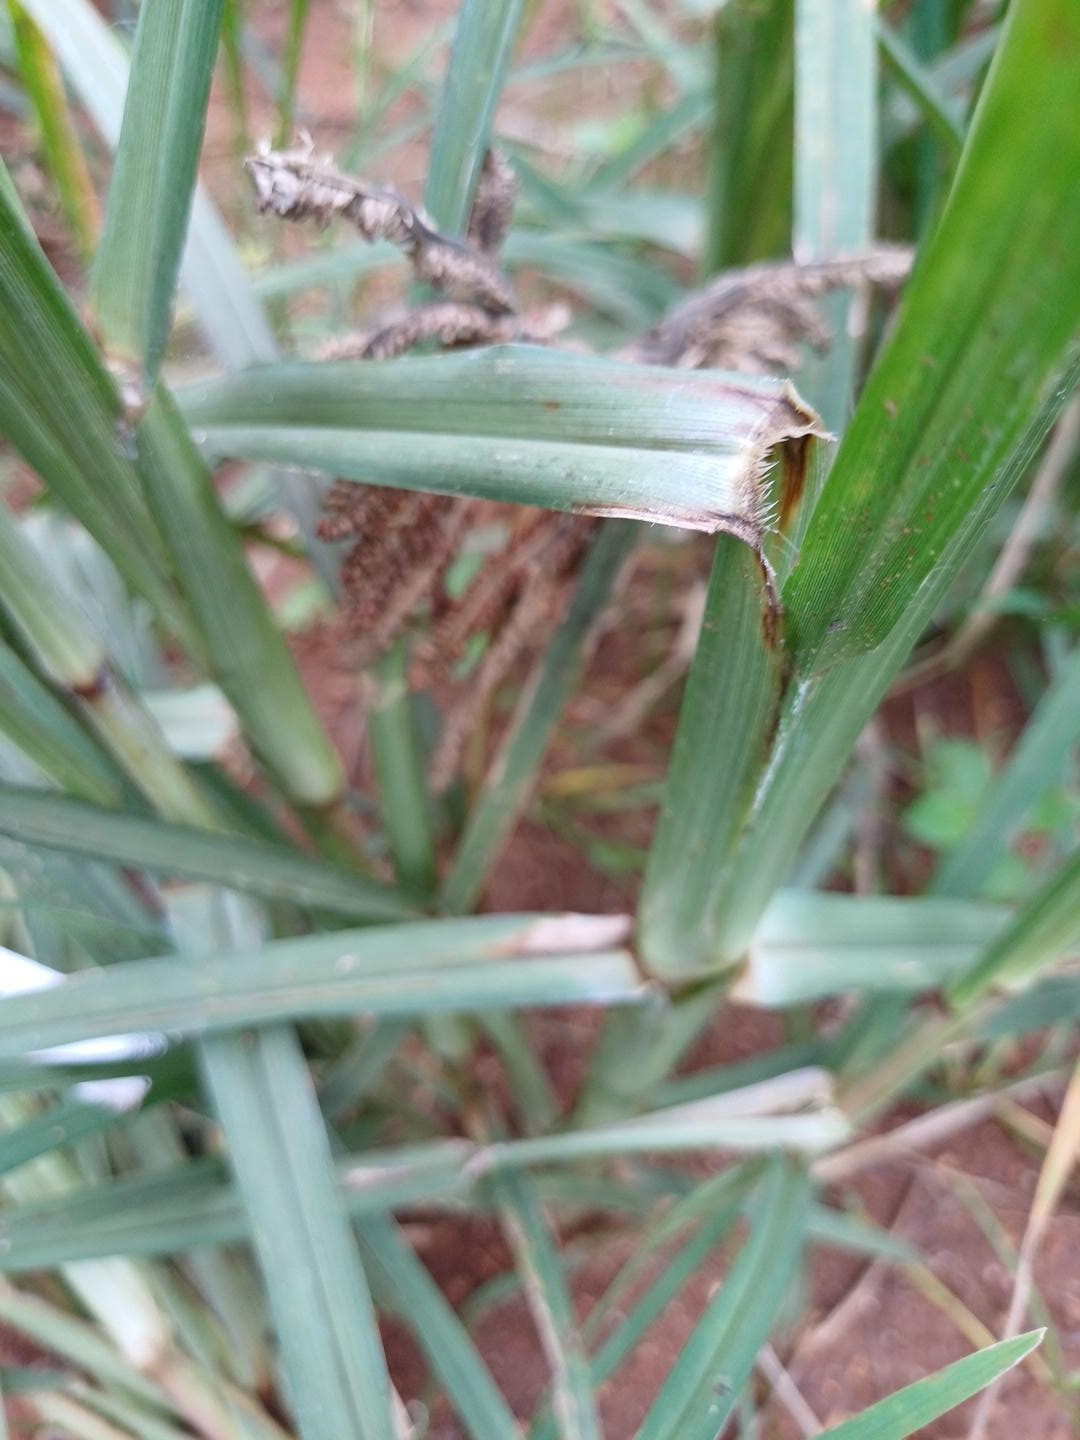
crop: finger millet
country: Kenya
